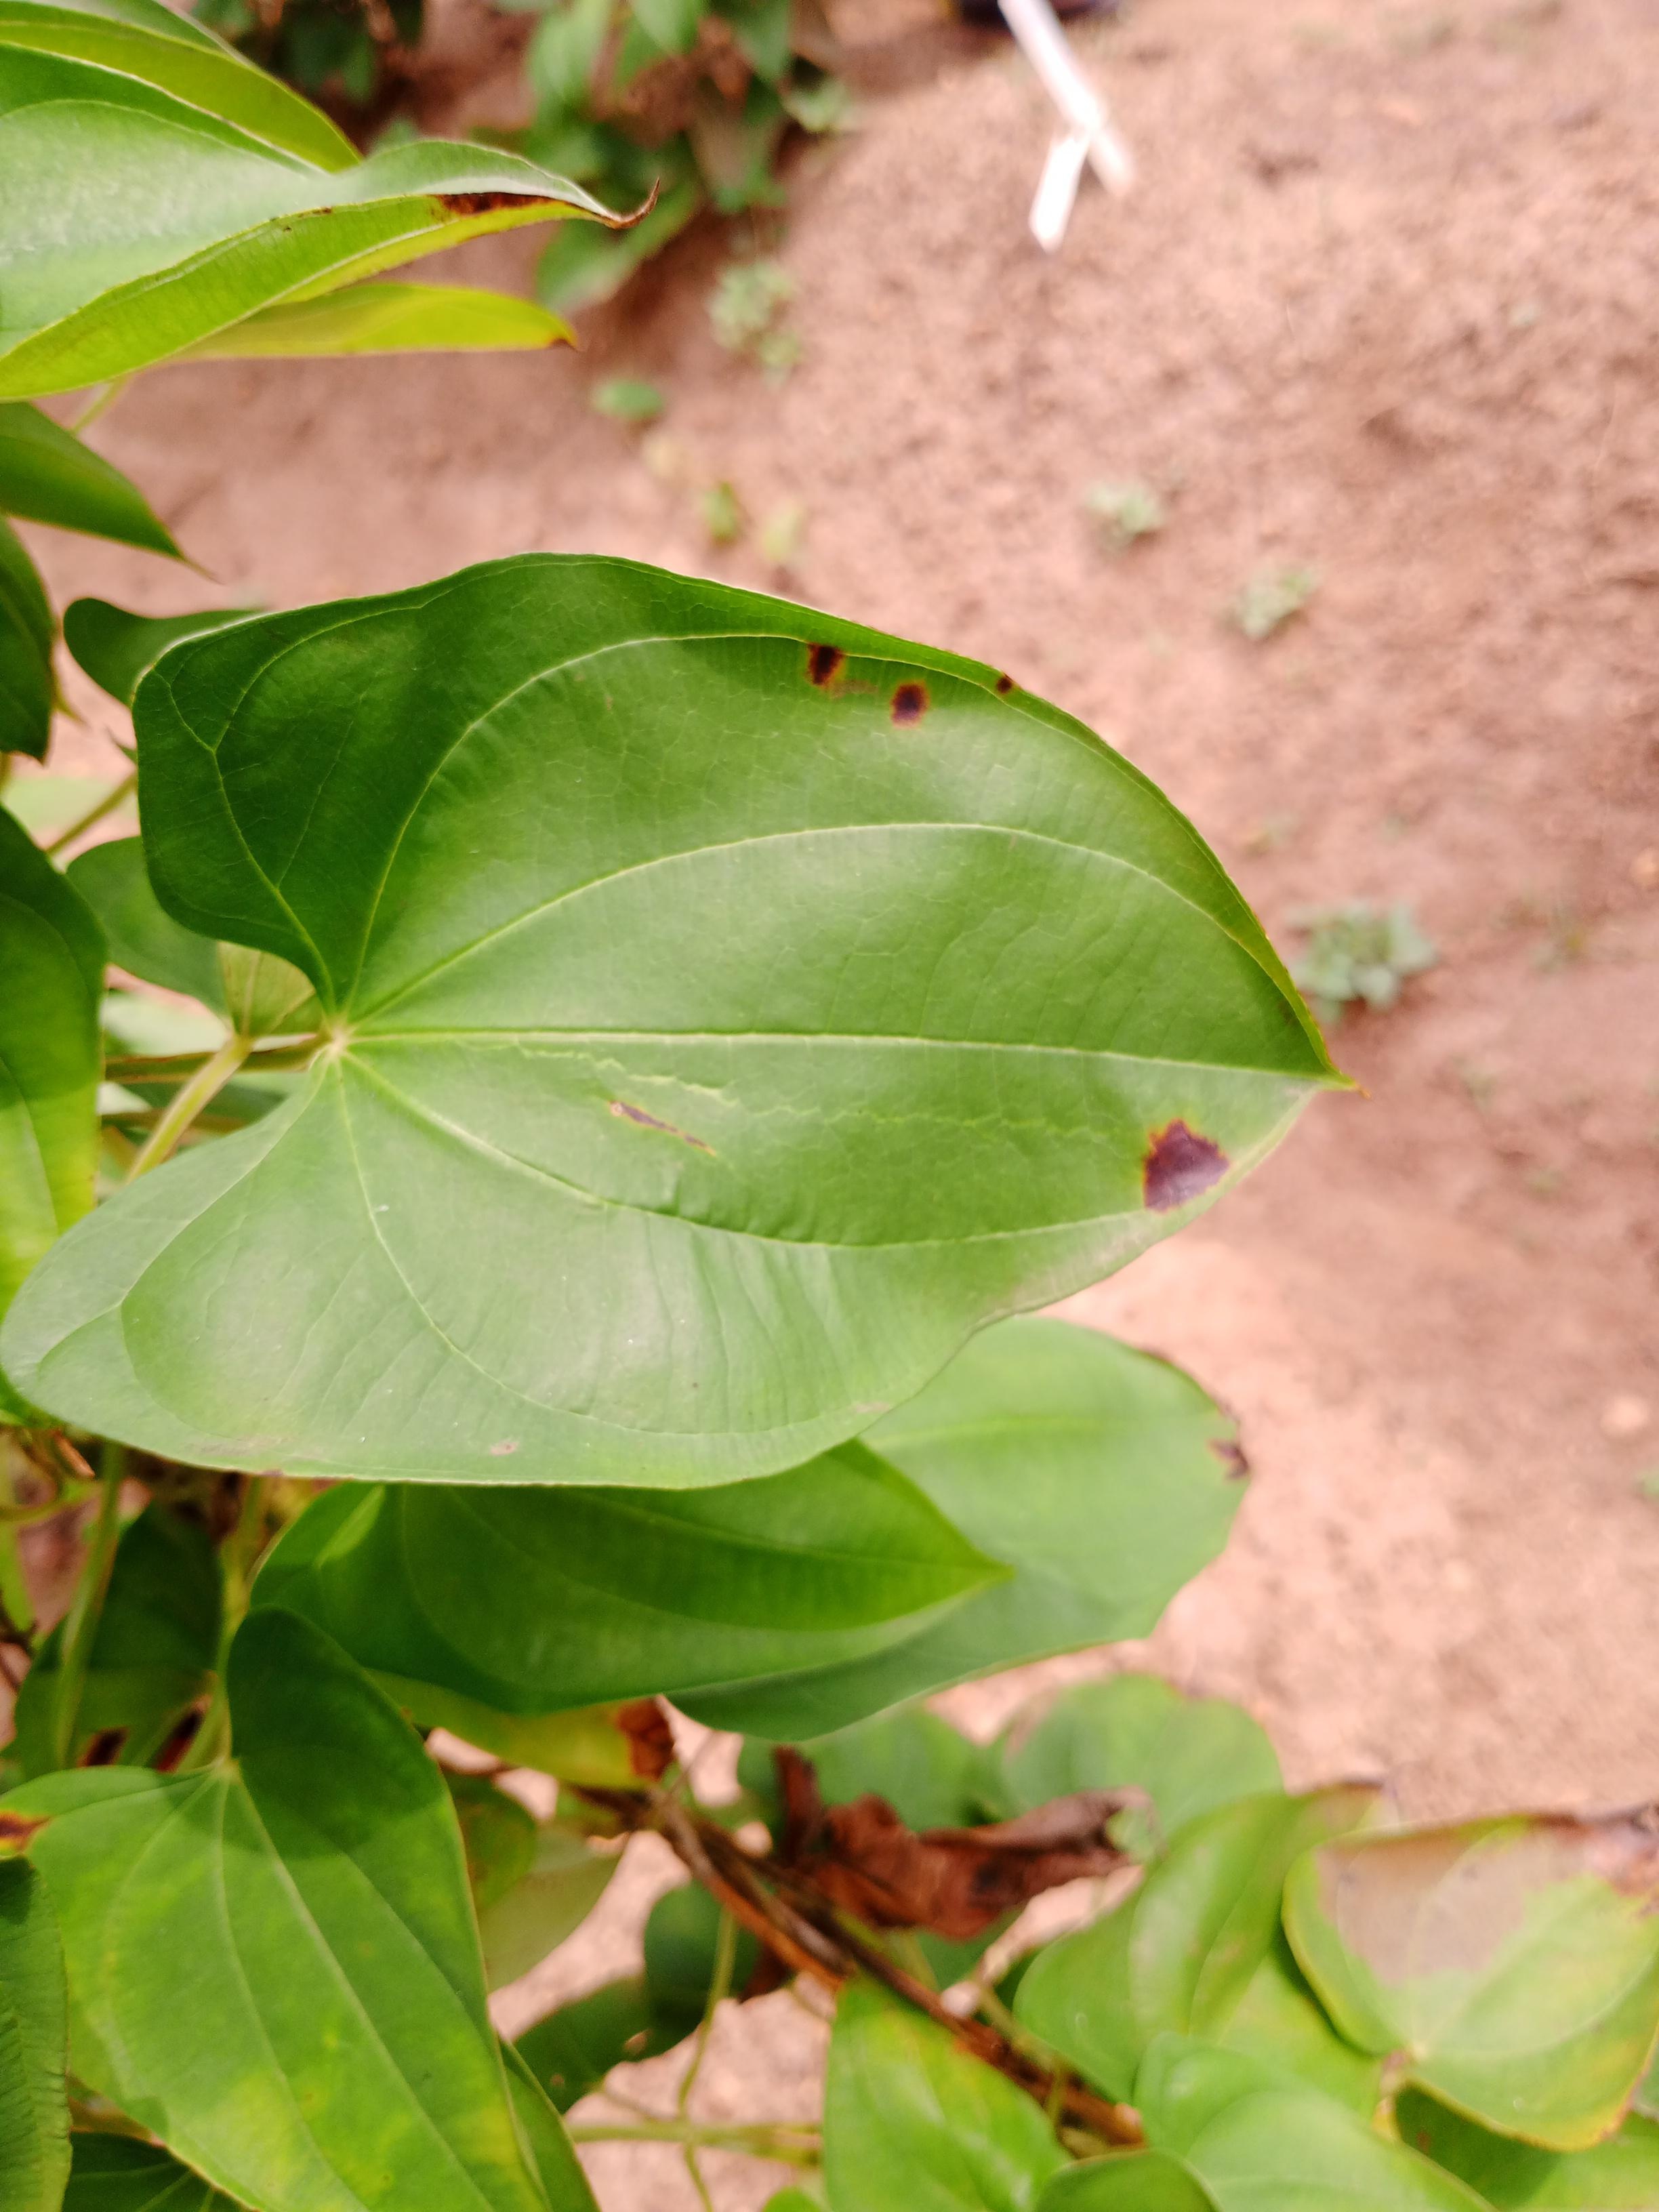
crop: yam
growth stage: vegetative
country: Nigeria
